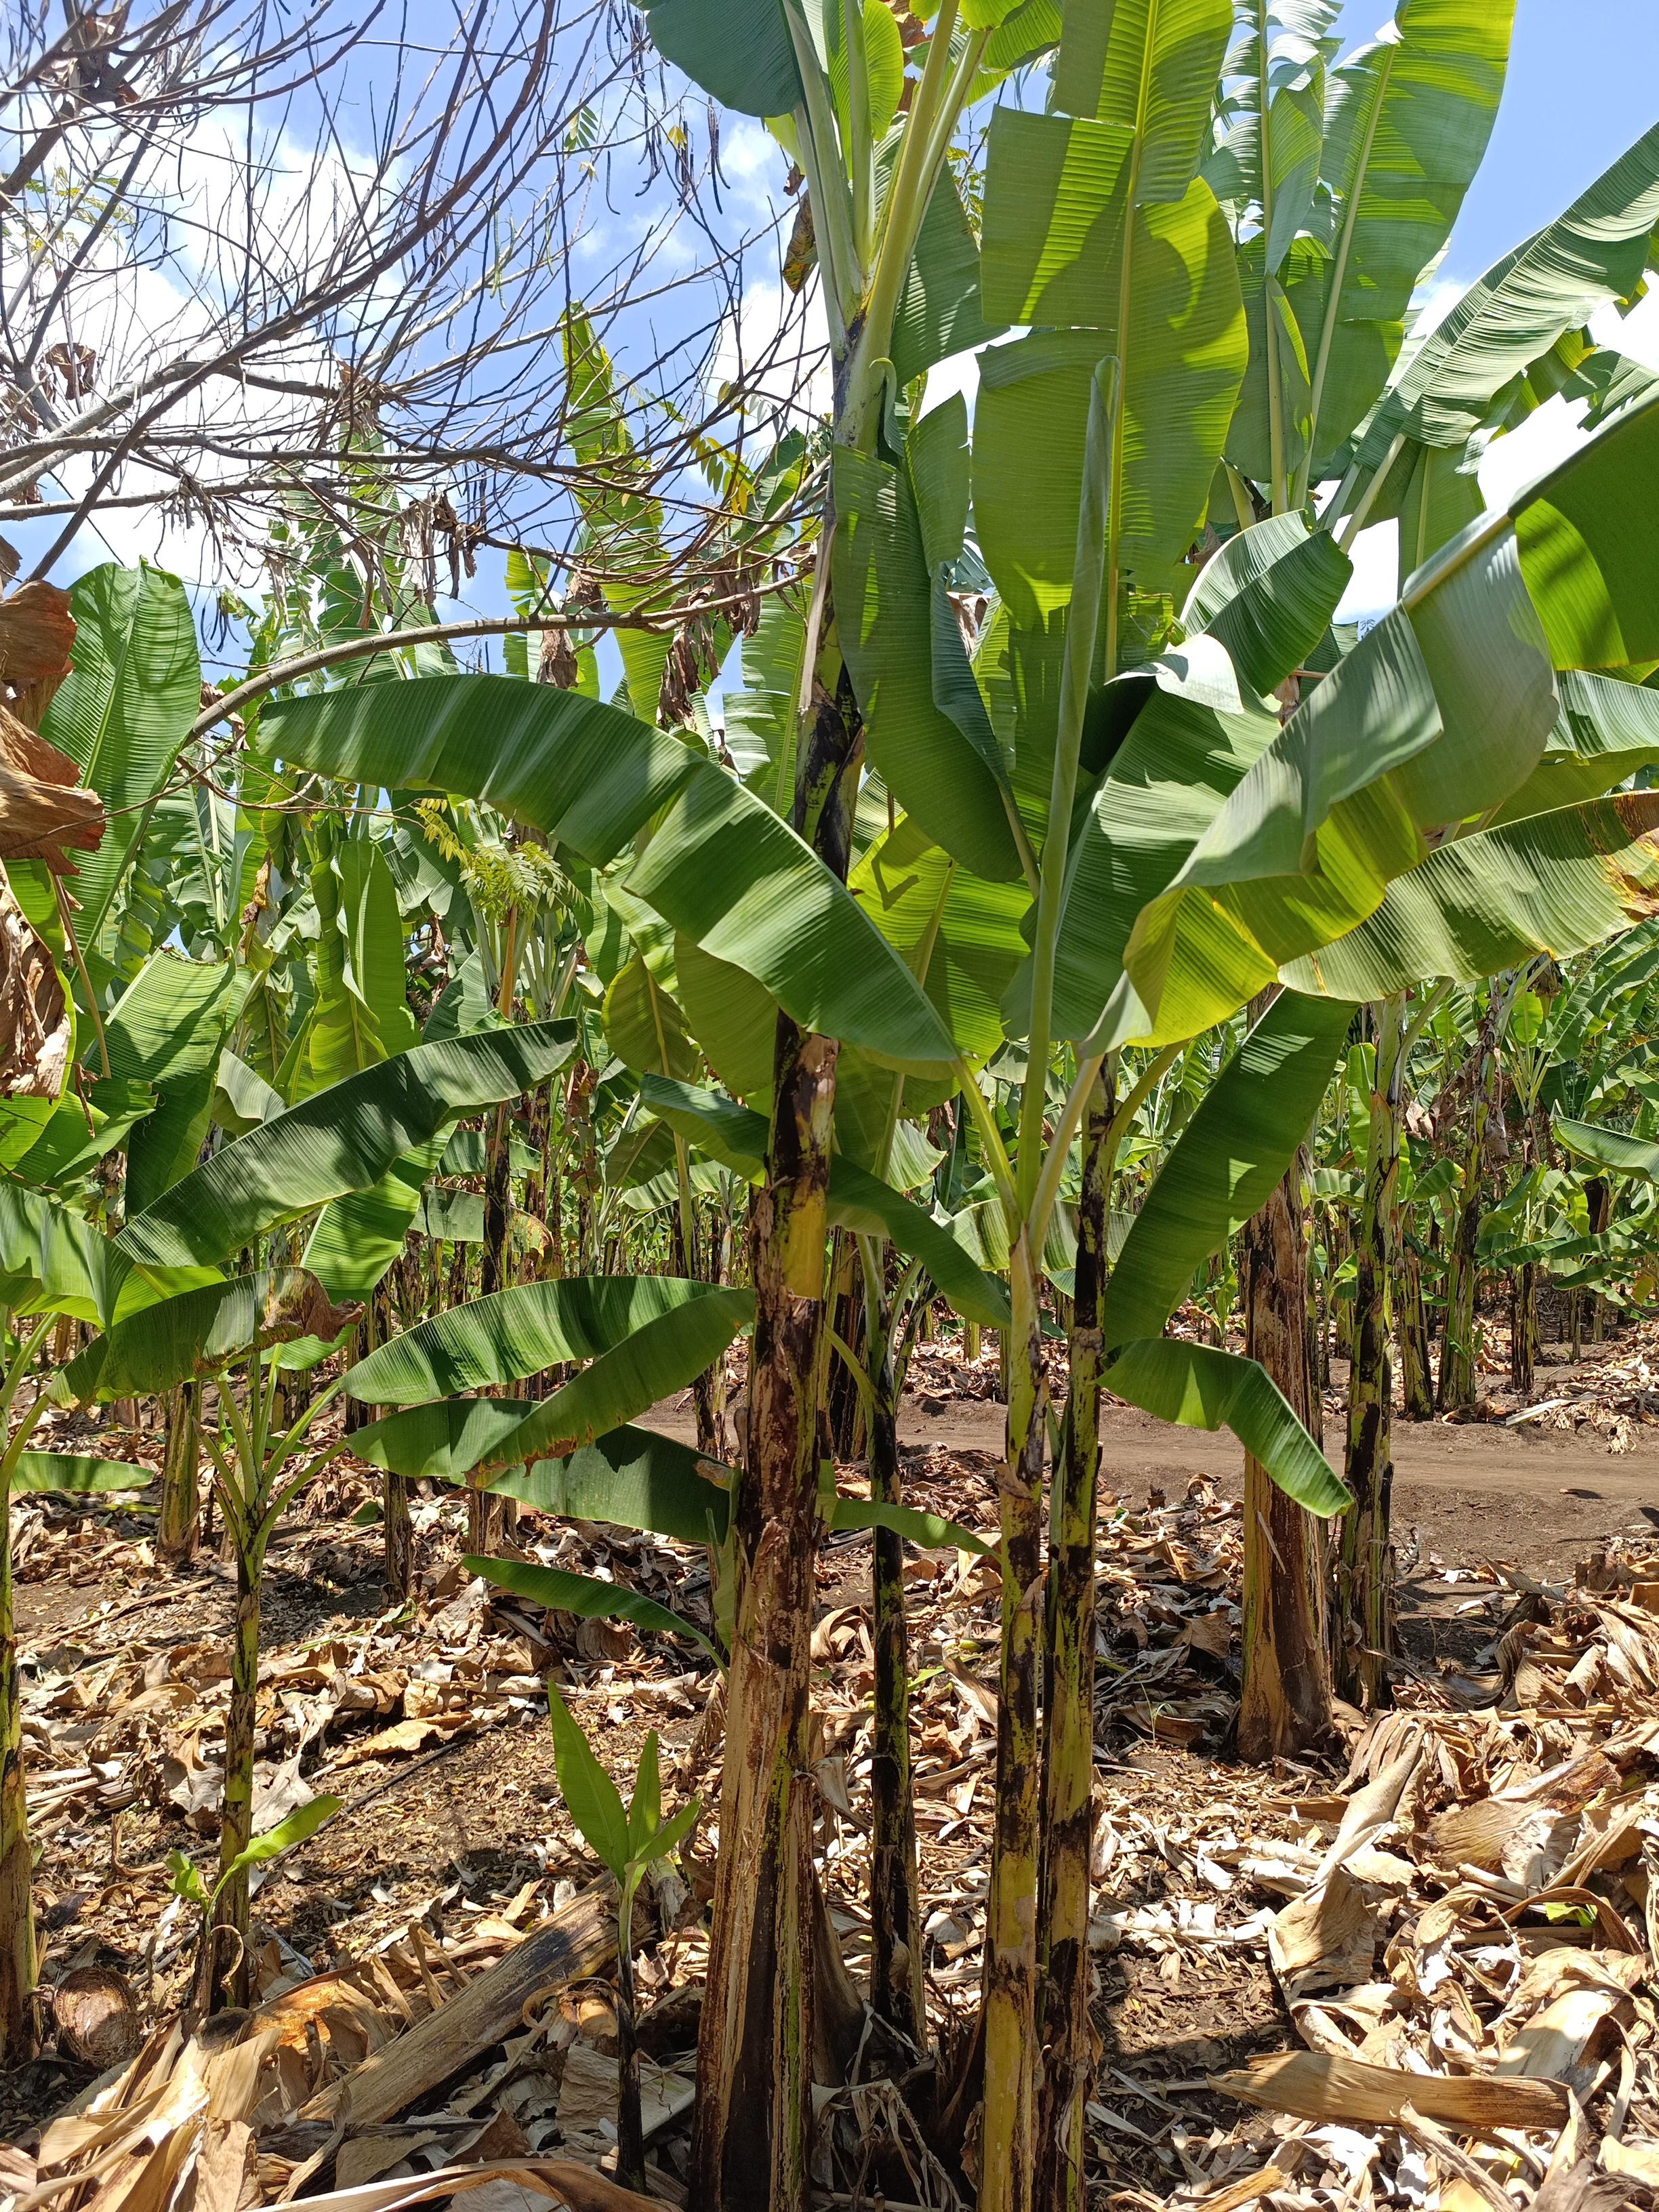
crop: banana
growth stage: vegetative
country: Tanzania
